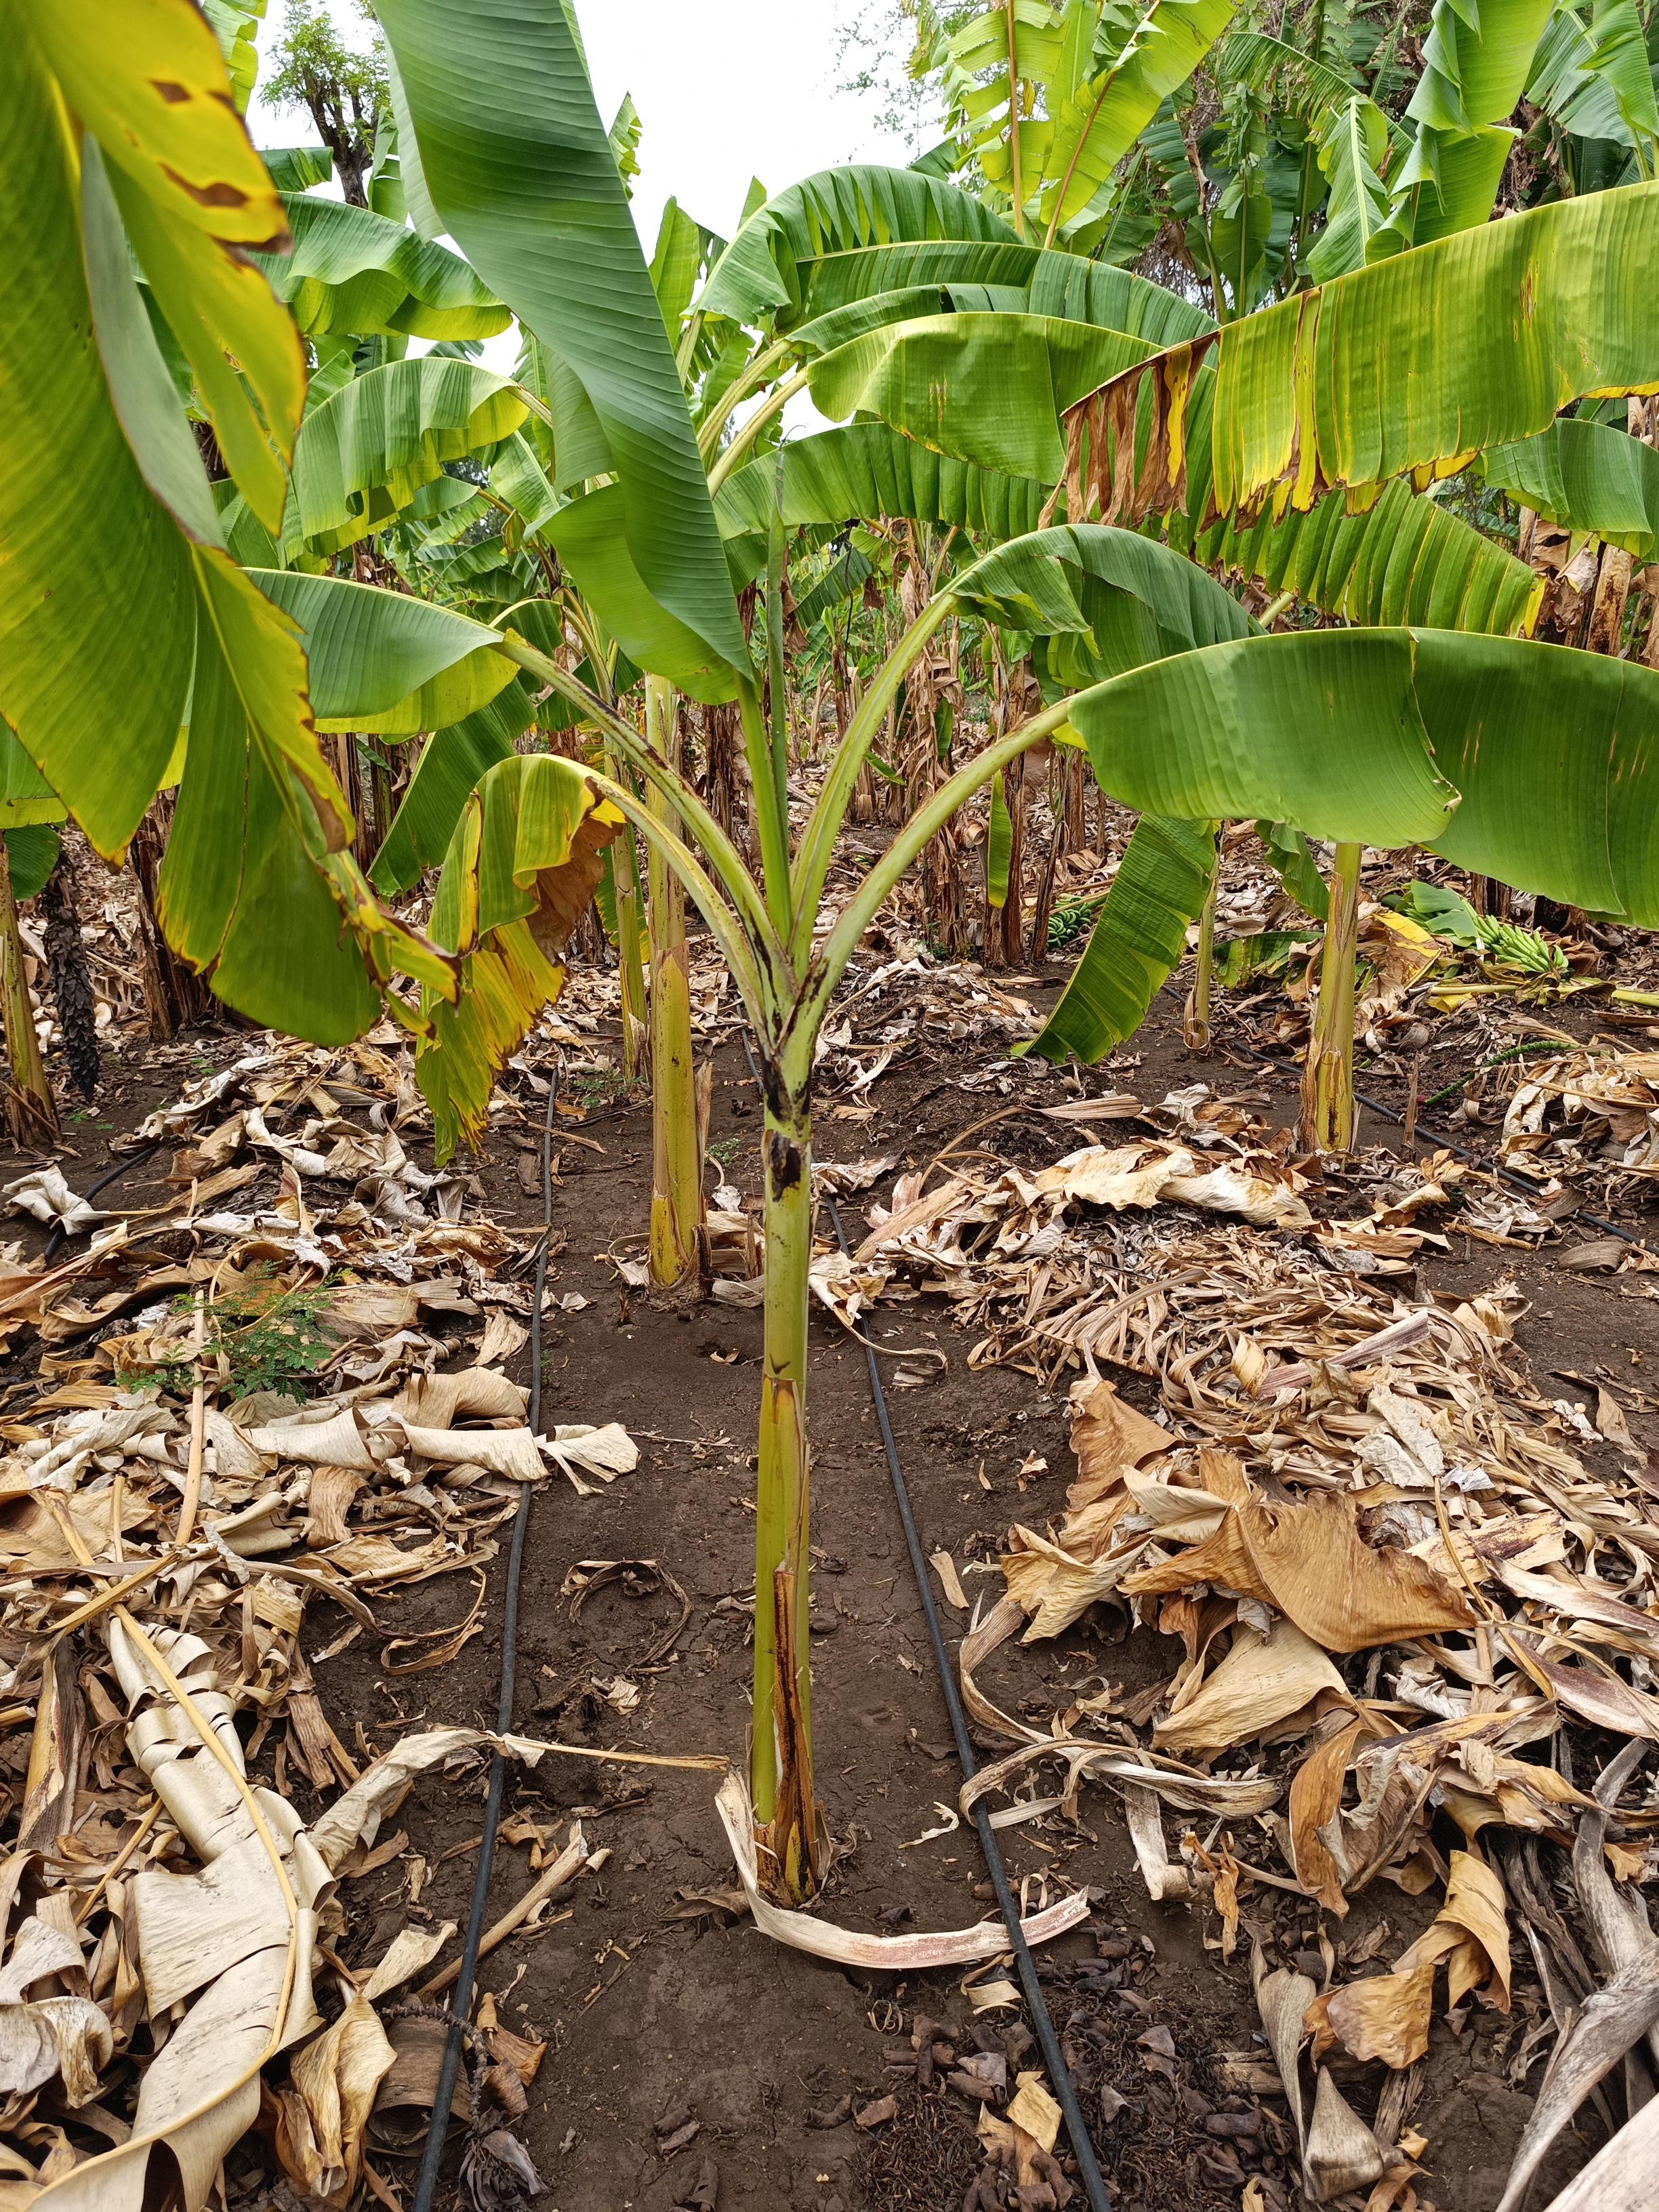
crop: banana
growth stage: vegetative
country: Tanzania
